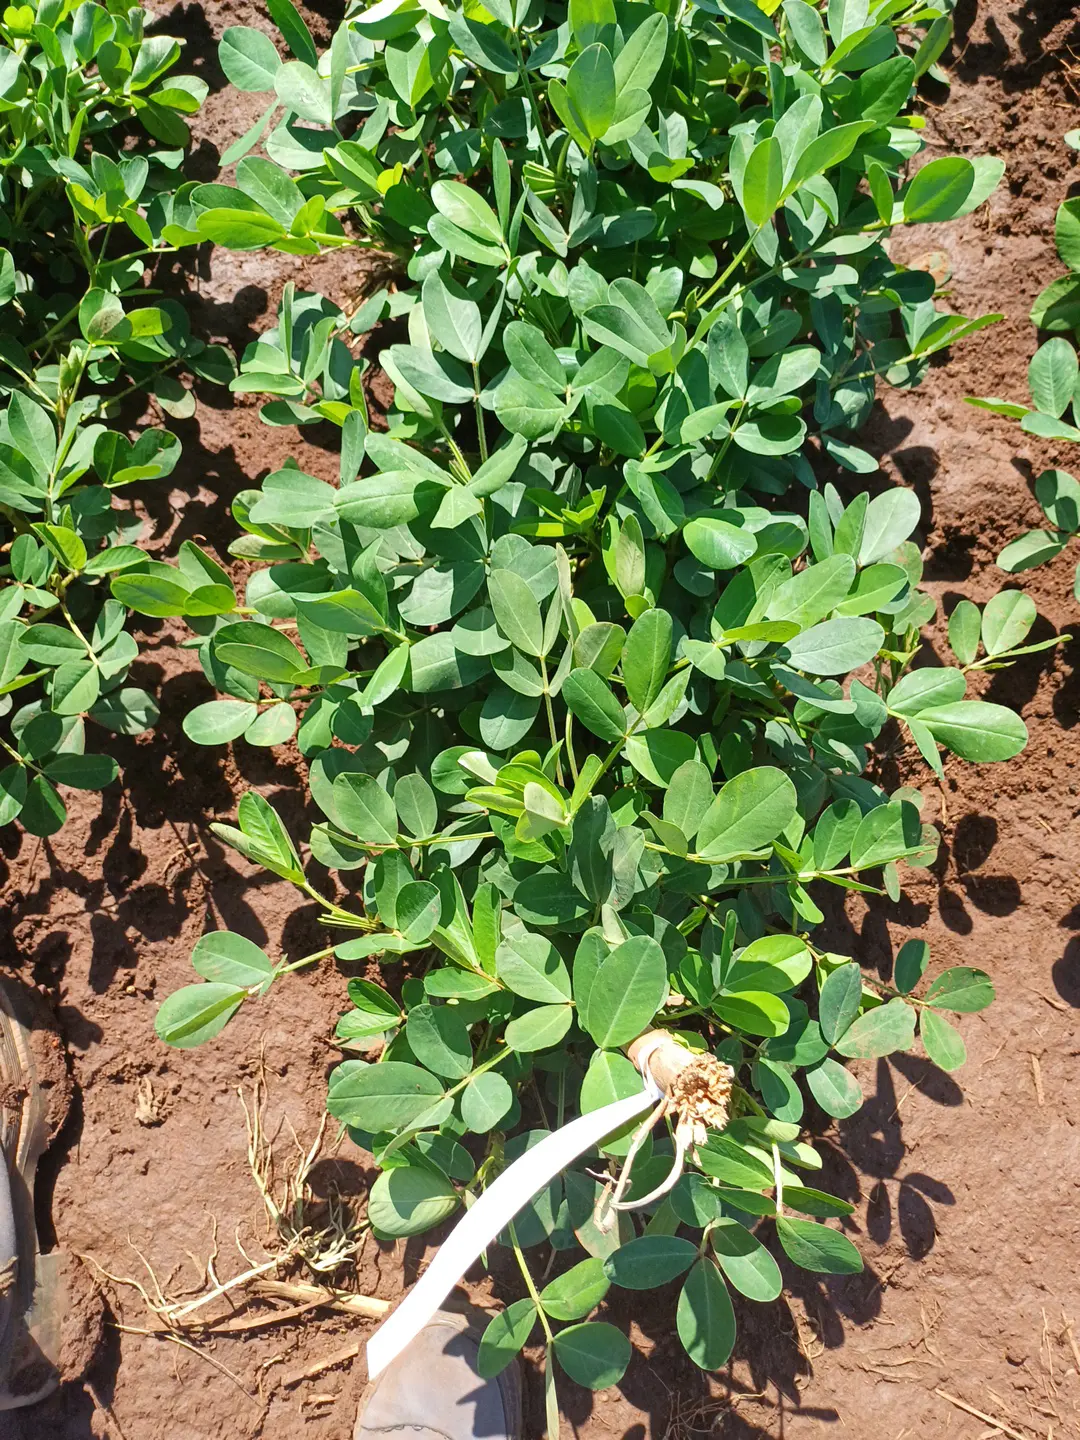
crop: groundnut
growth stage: flowering
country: Kenya
